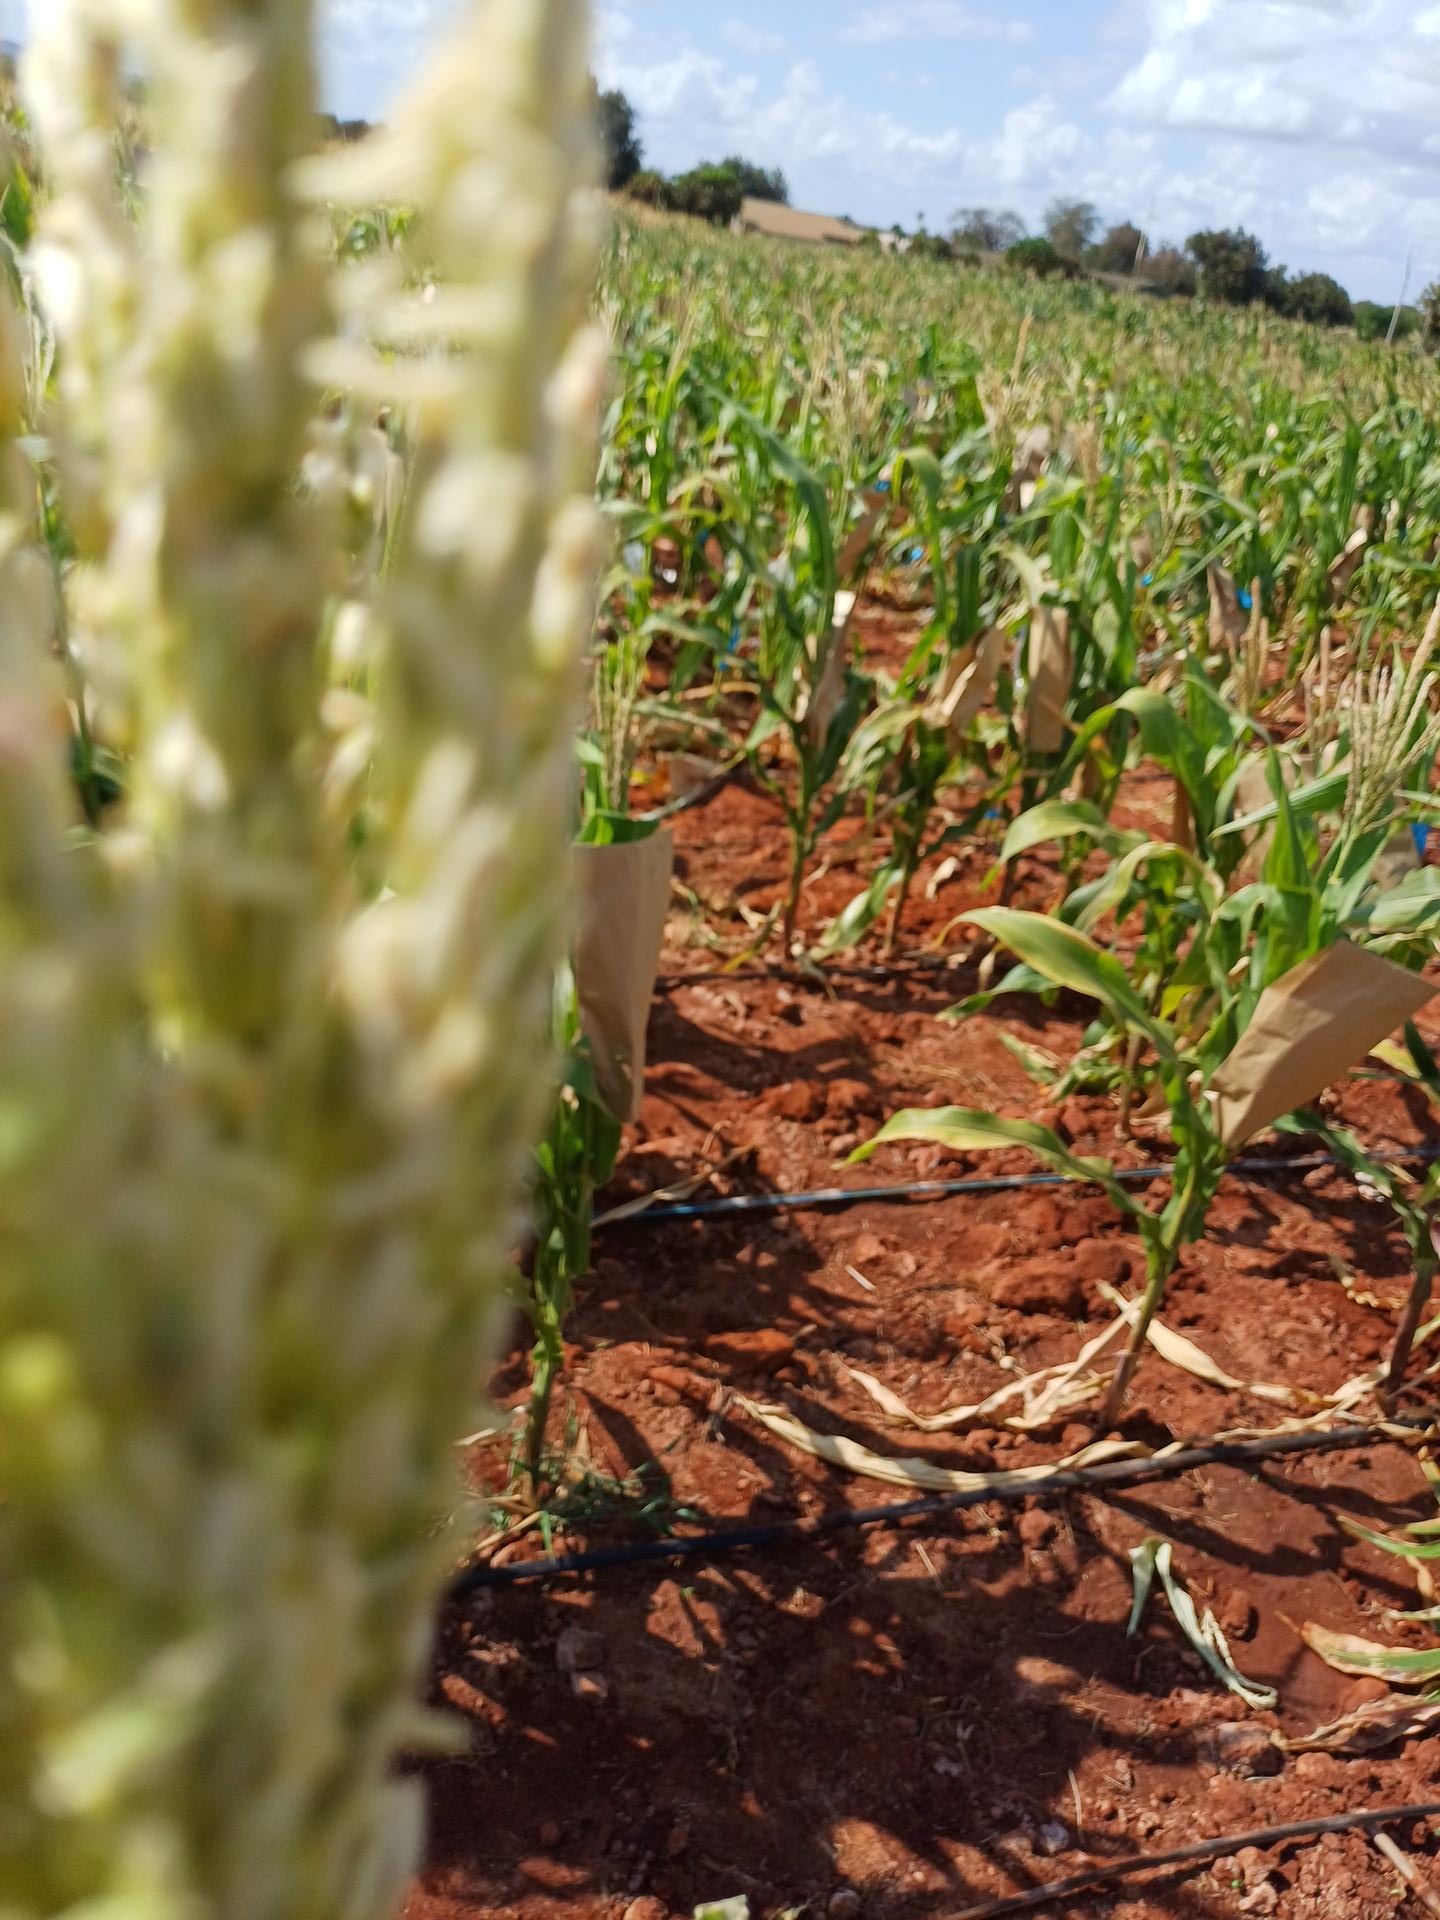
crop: maize
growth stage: flowering
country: Kenya
